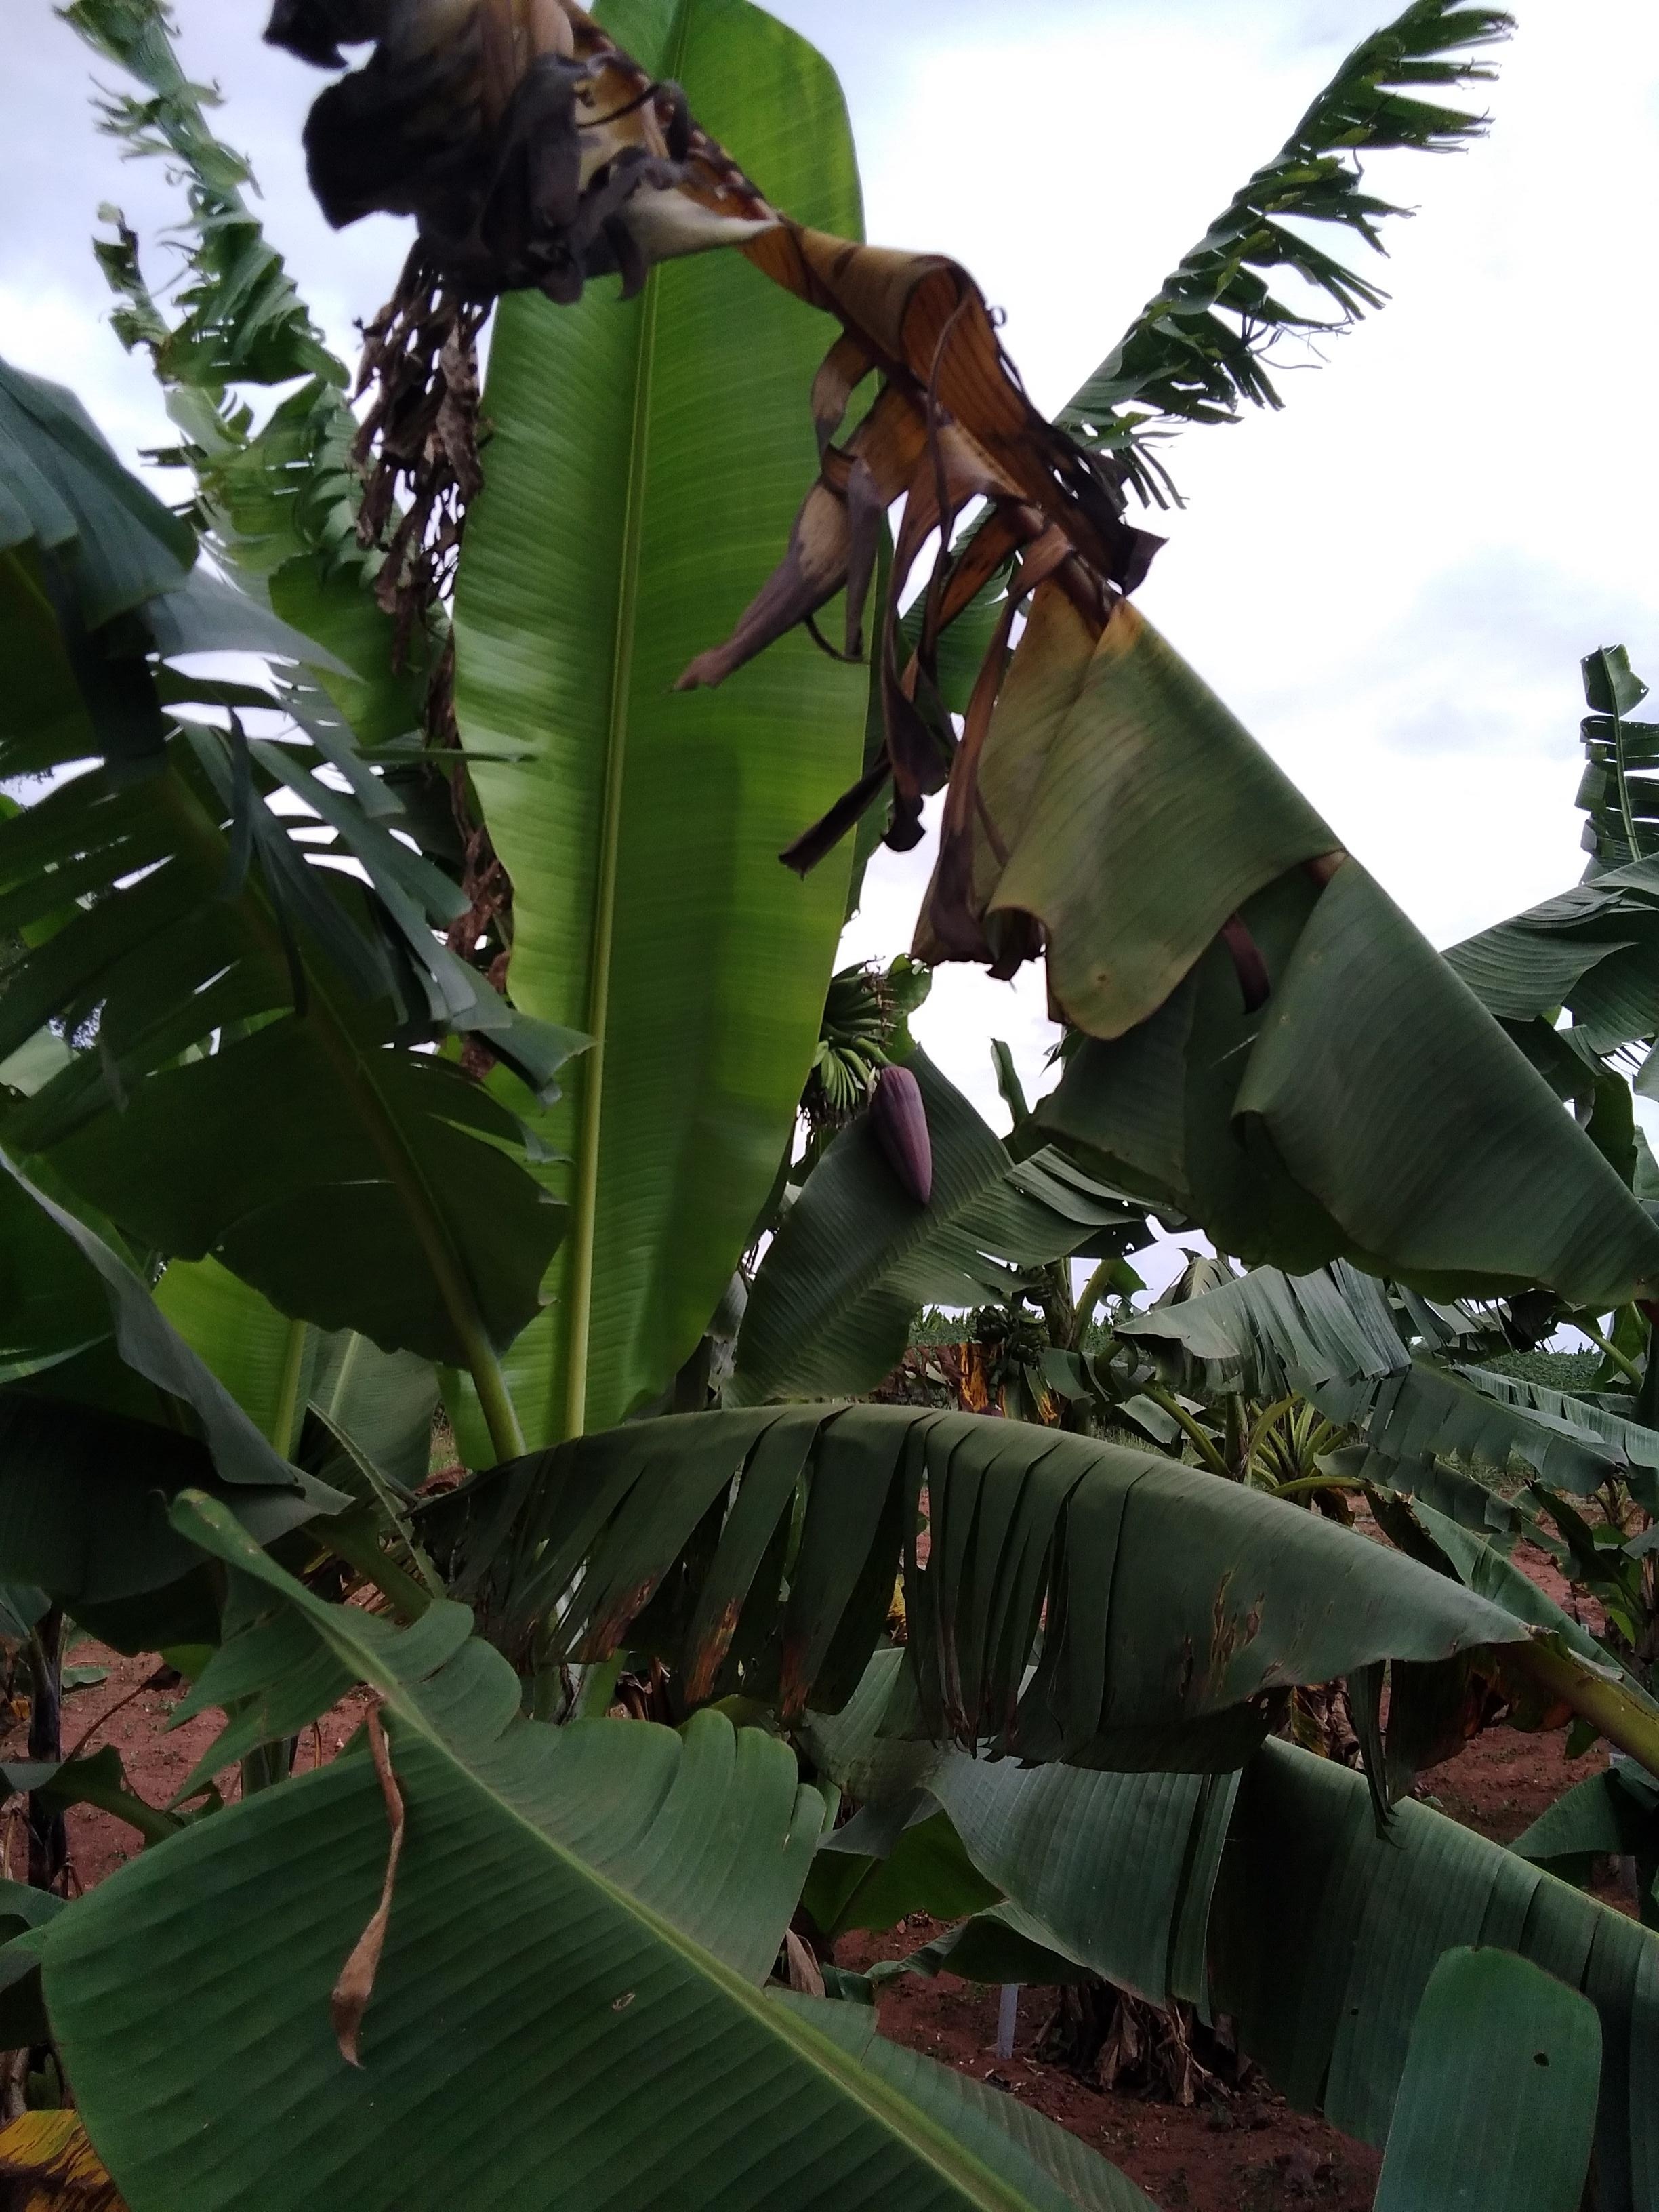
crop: banana
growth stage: vegetative
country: Uganda
